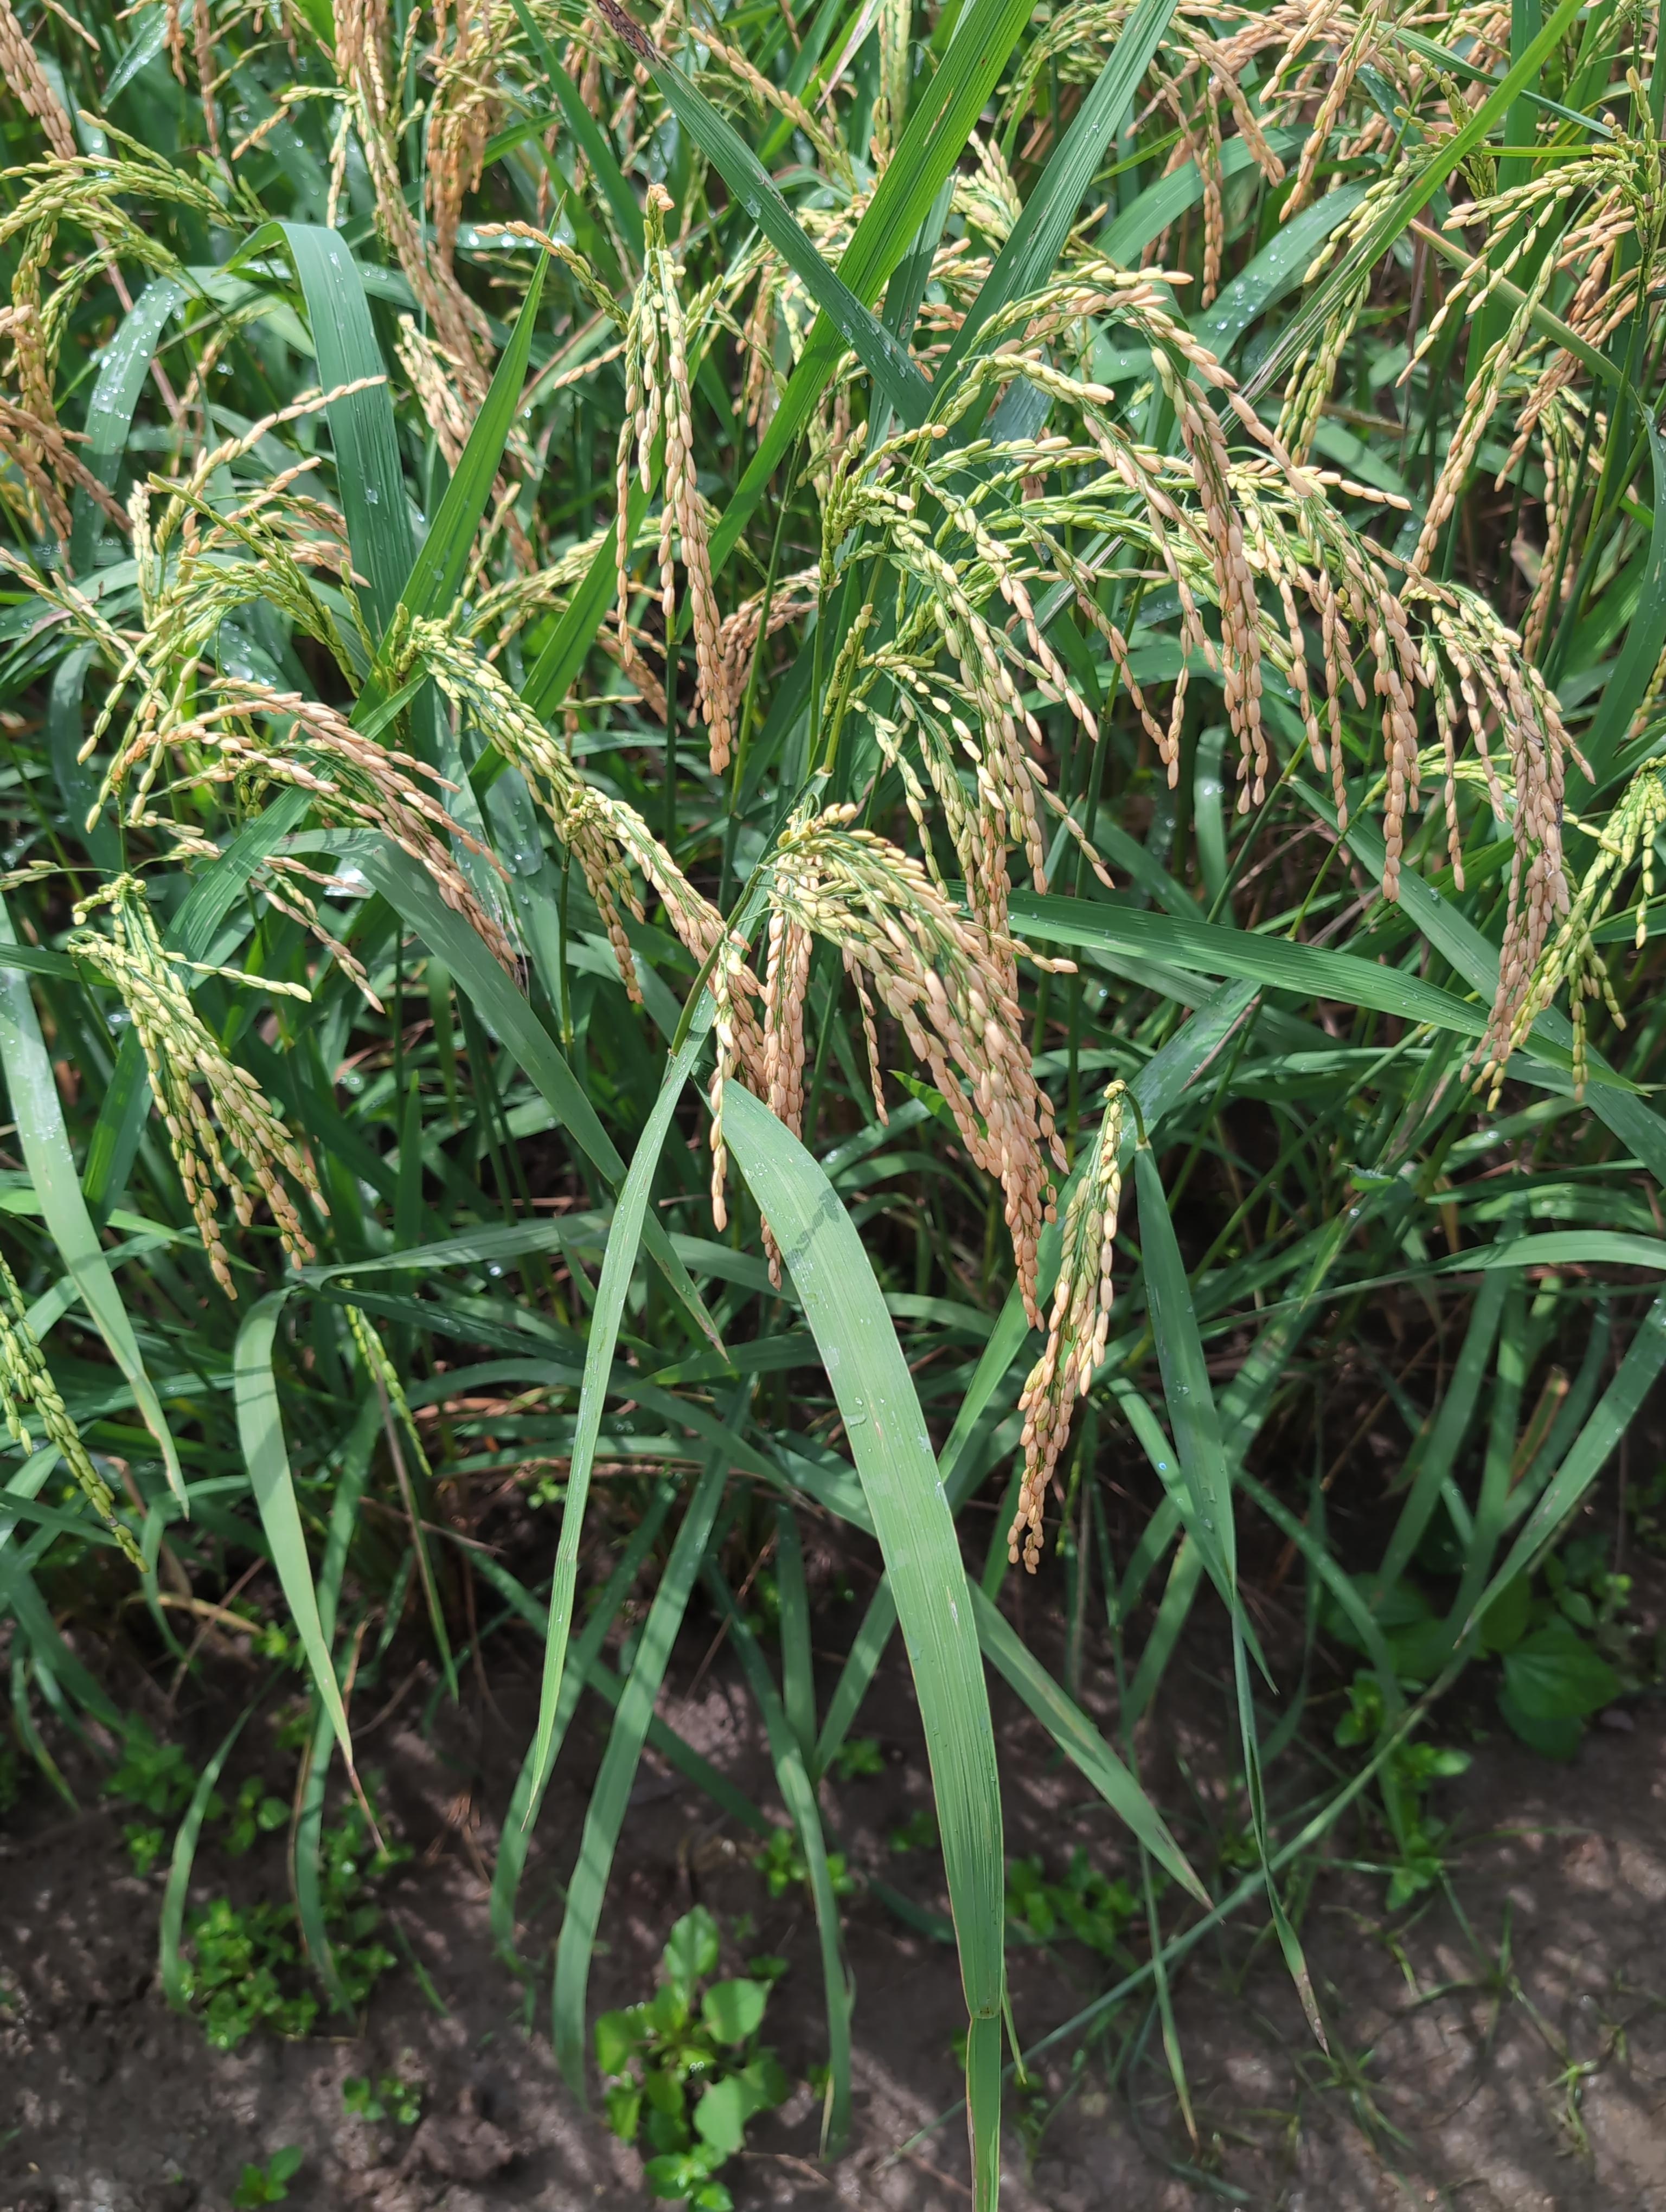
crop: rice
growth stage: ripening
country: Côte d'Ivoire
